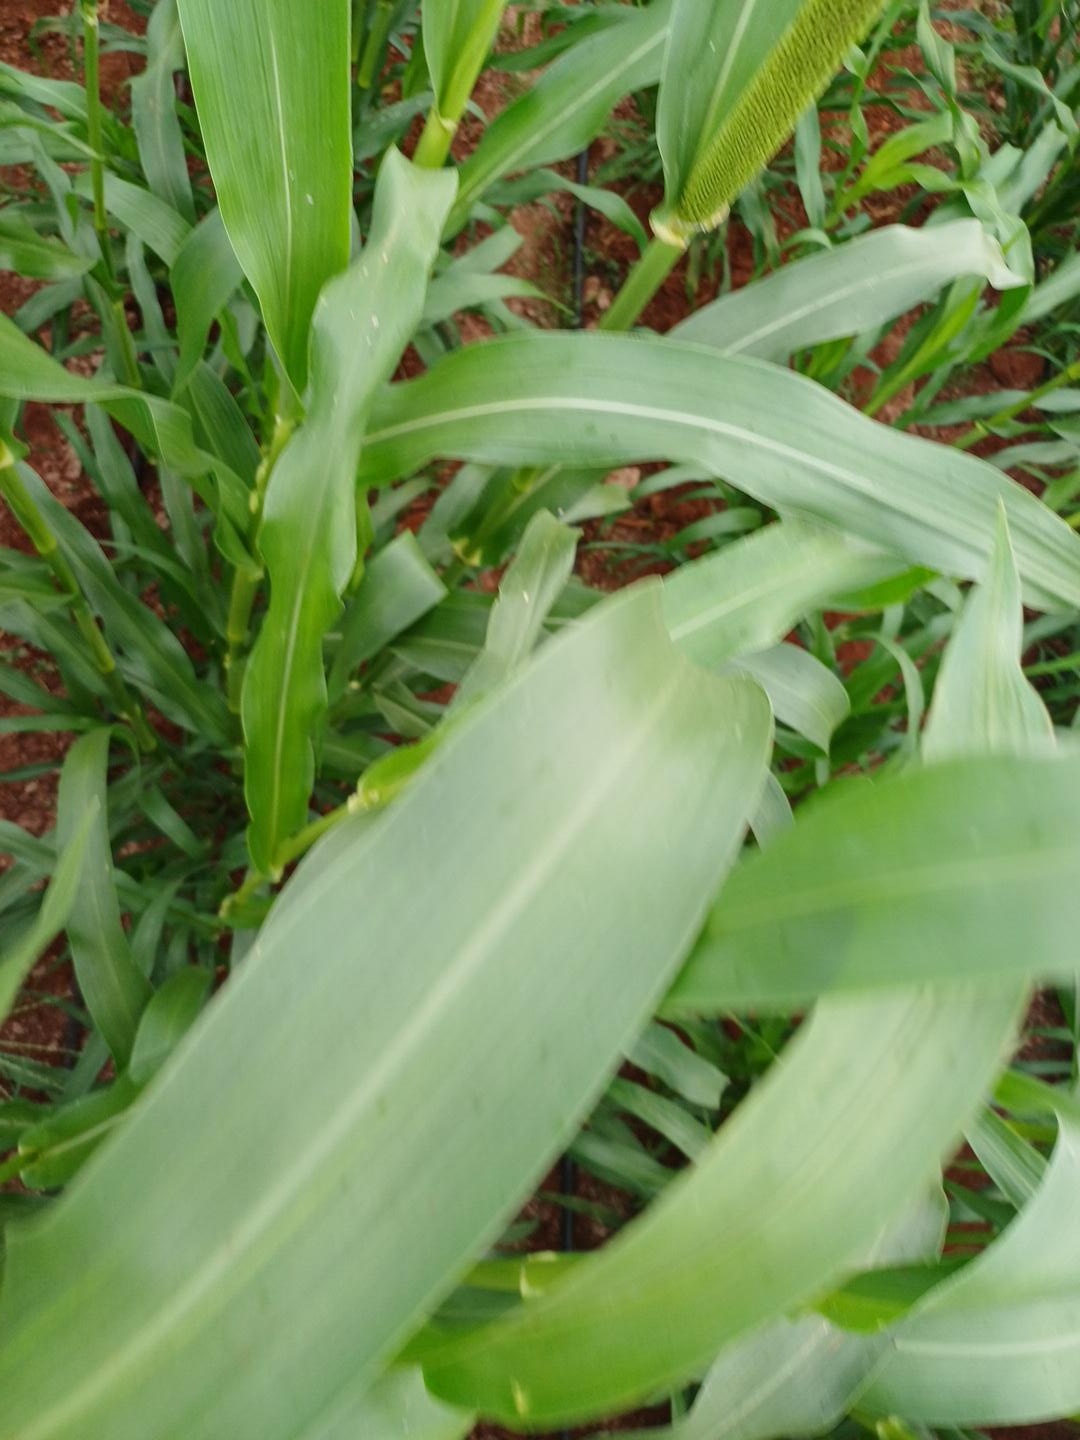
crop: pearl millet
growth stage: flowering
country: Kenya
